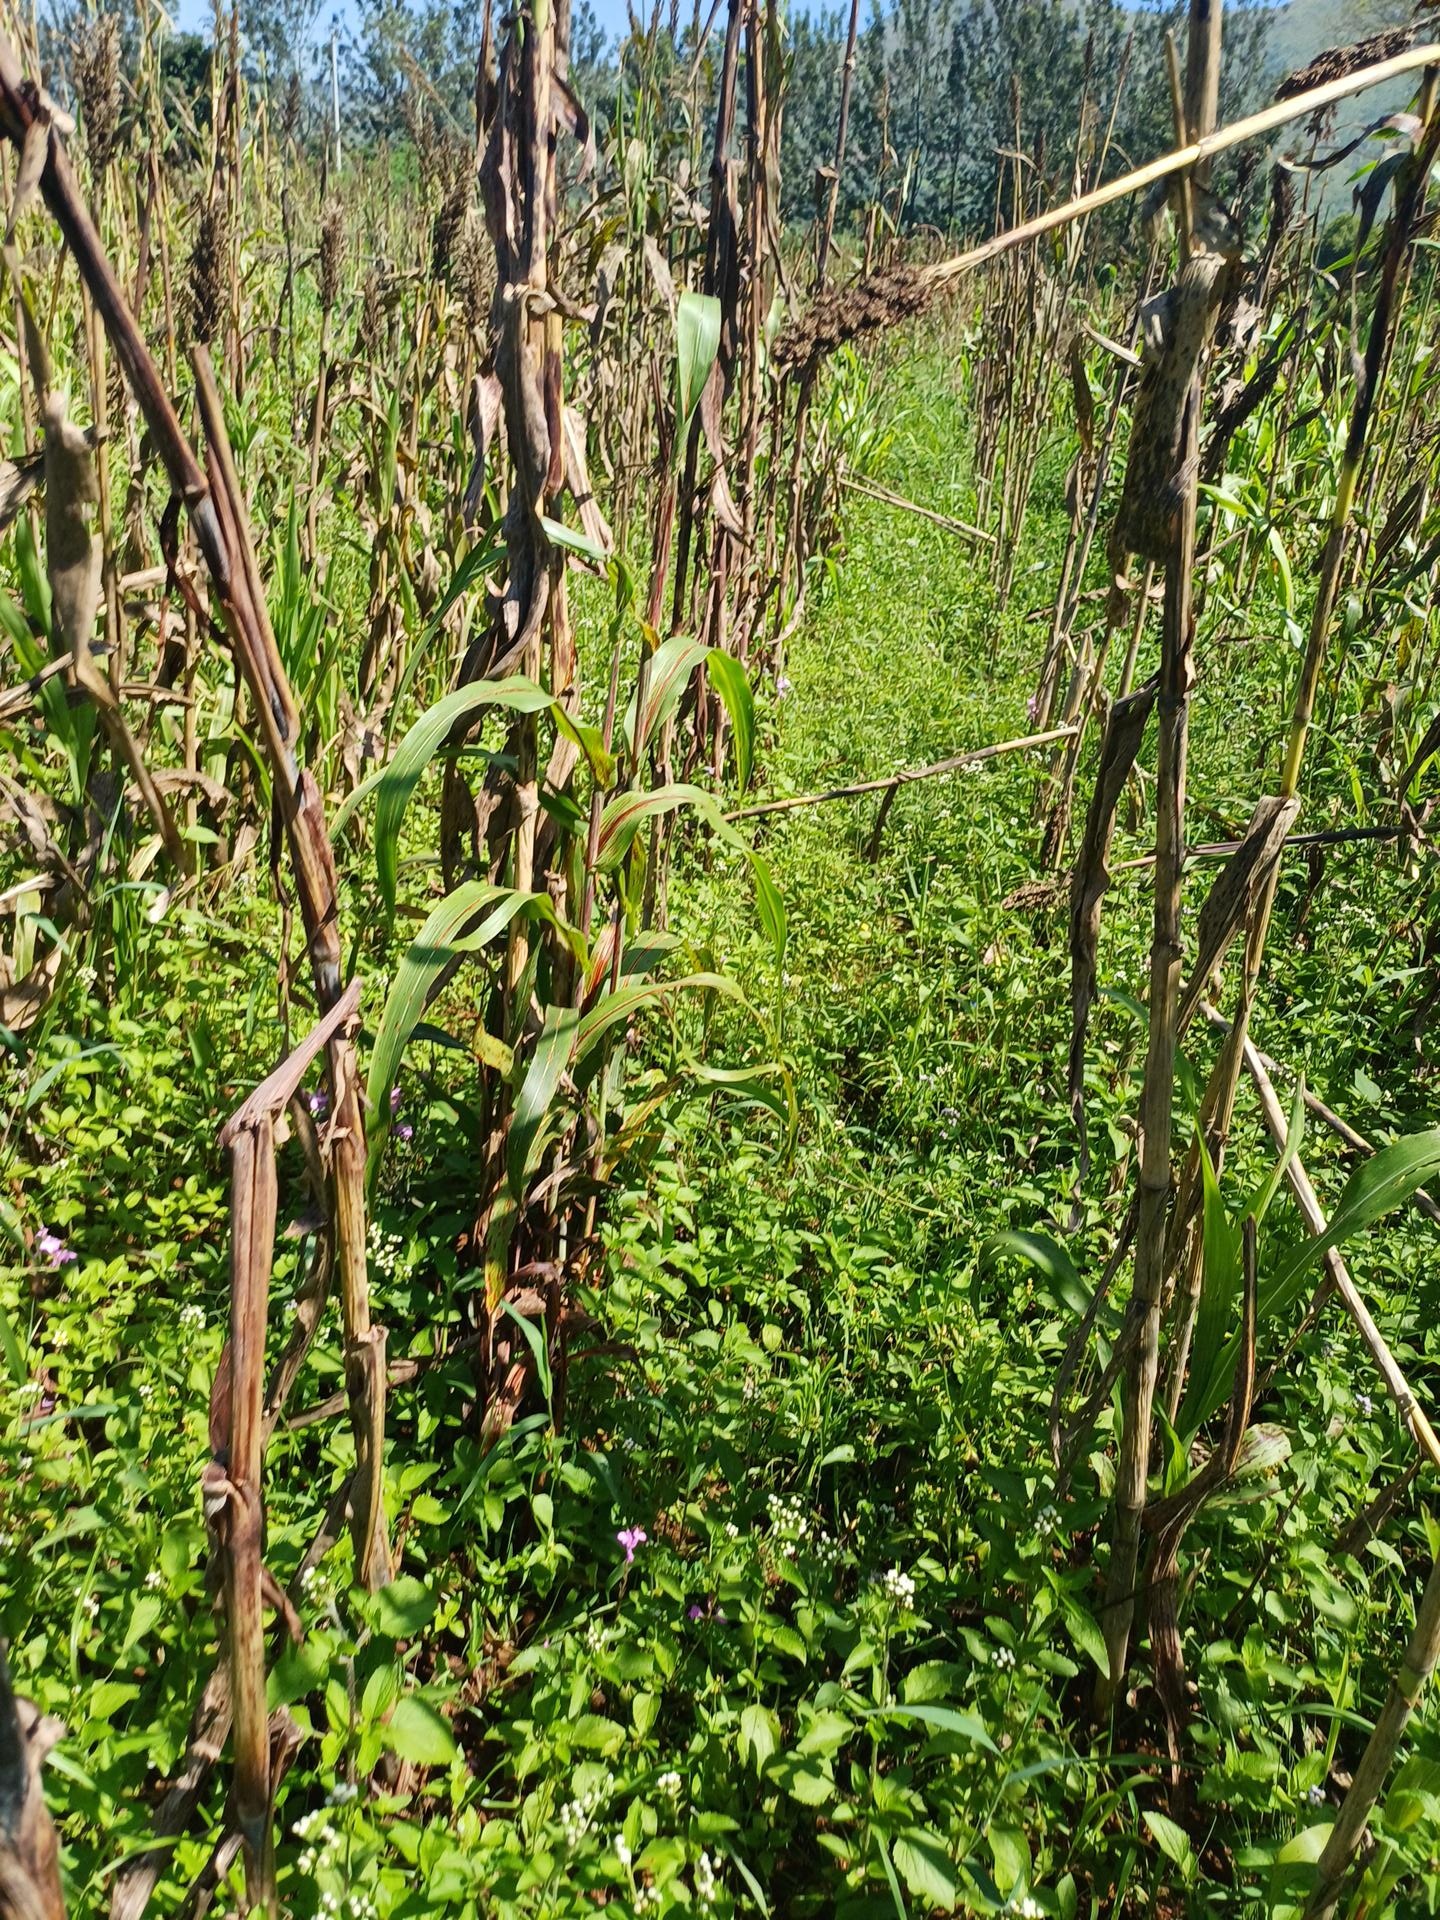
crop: sorghum
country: Kenya
